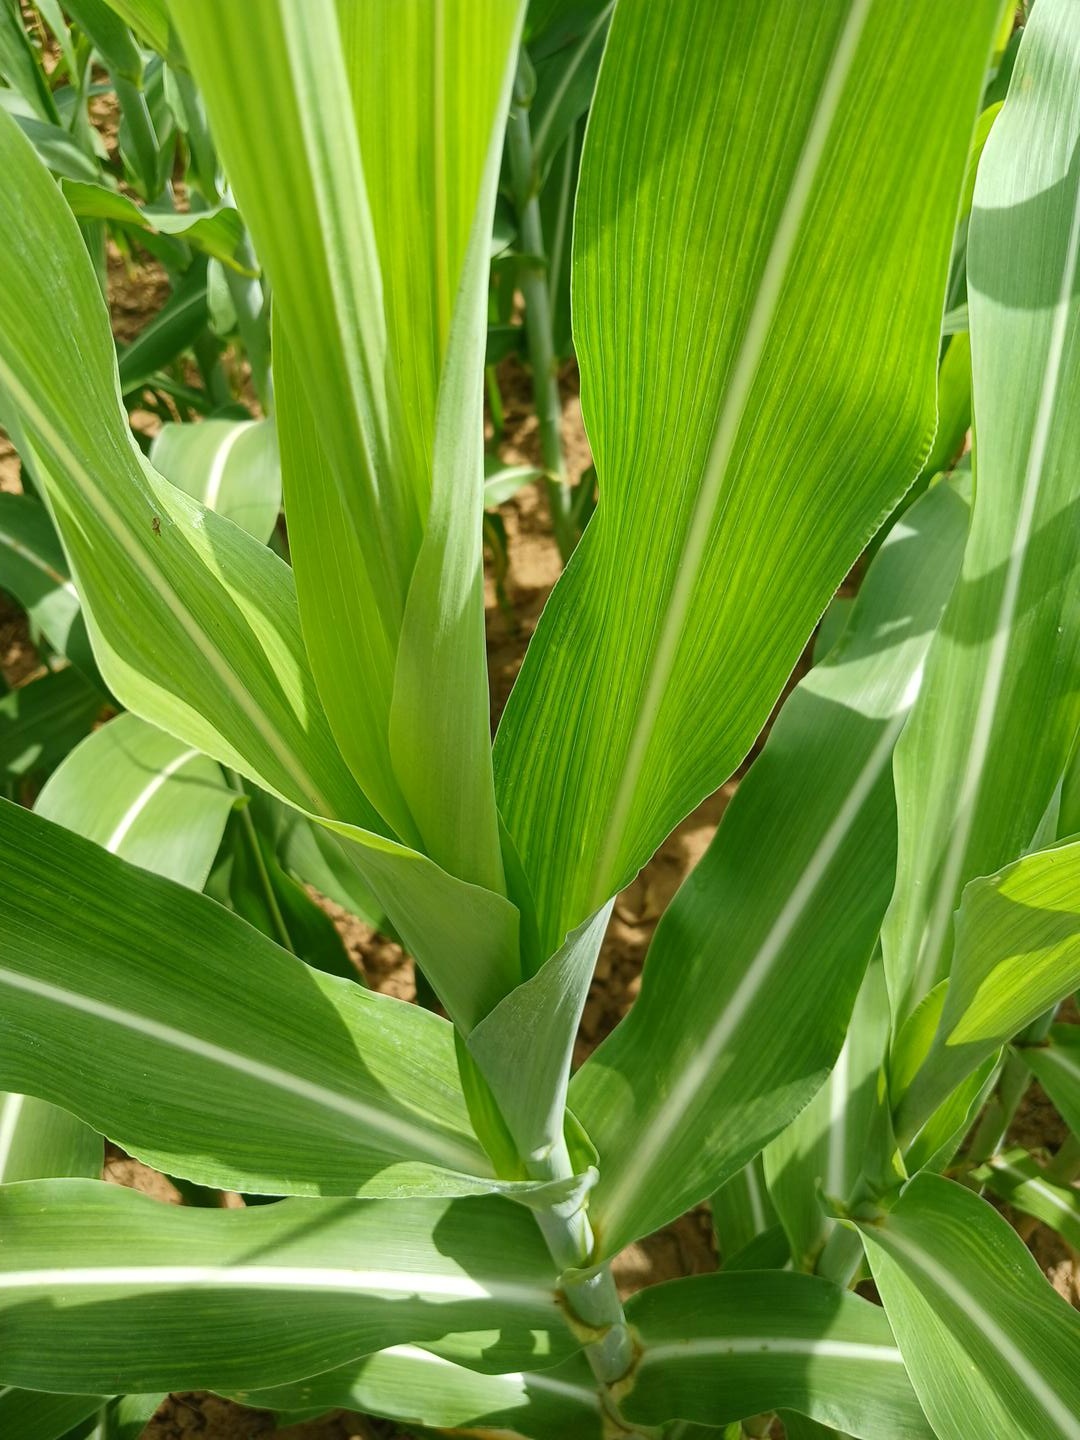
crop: sorghum
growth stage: vegetative
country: Senegal
